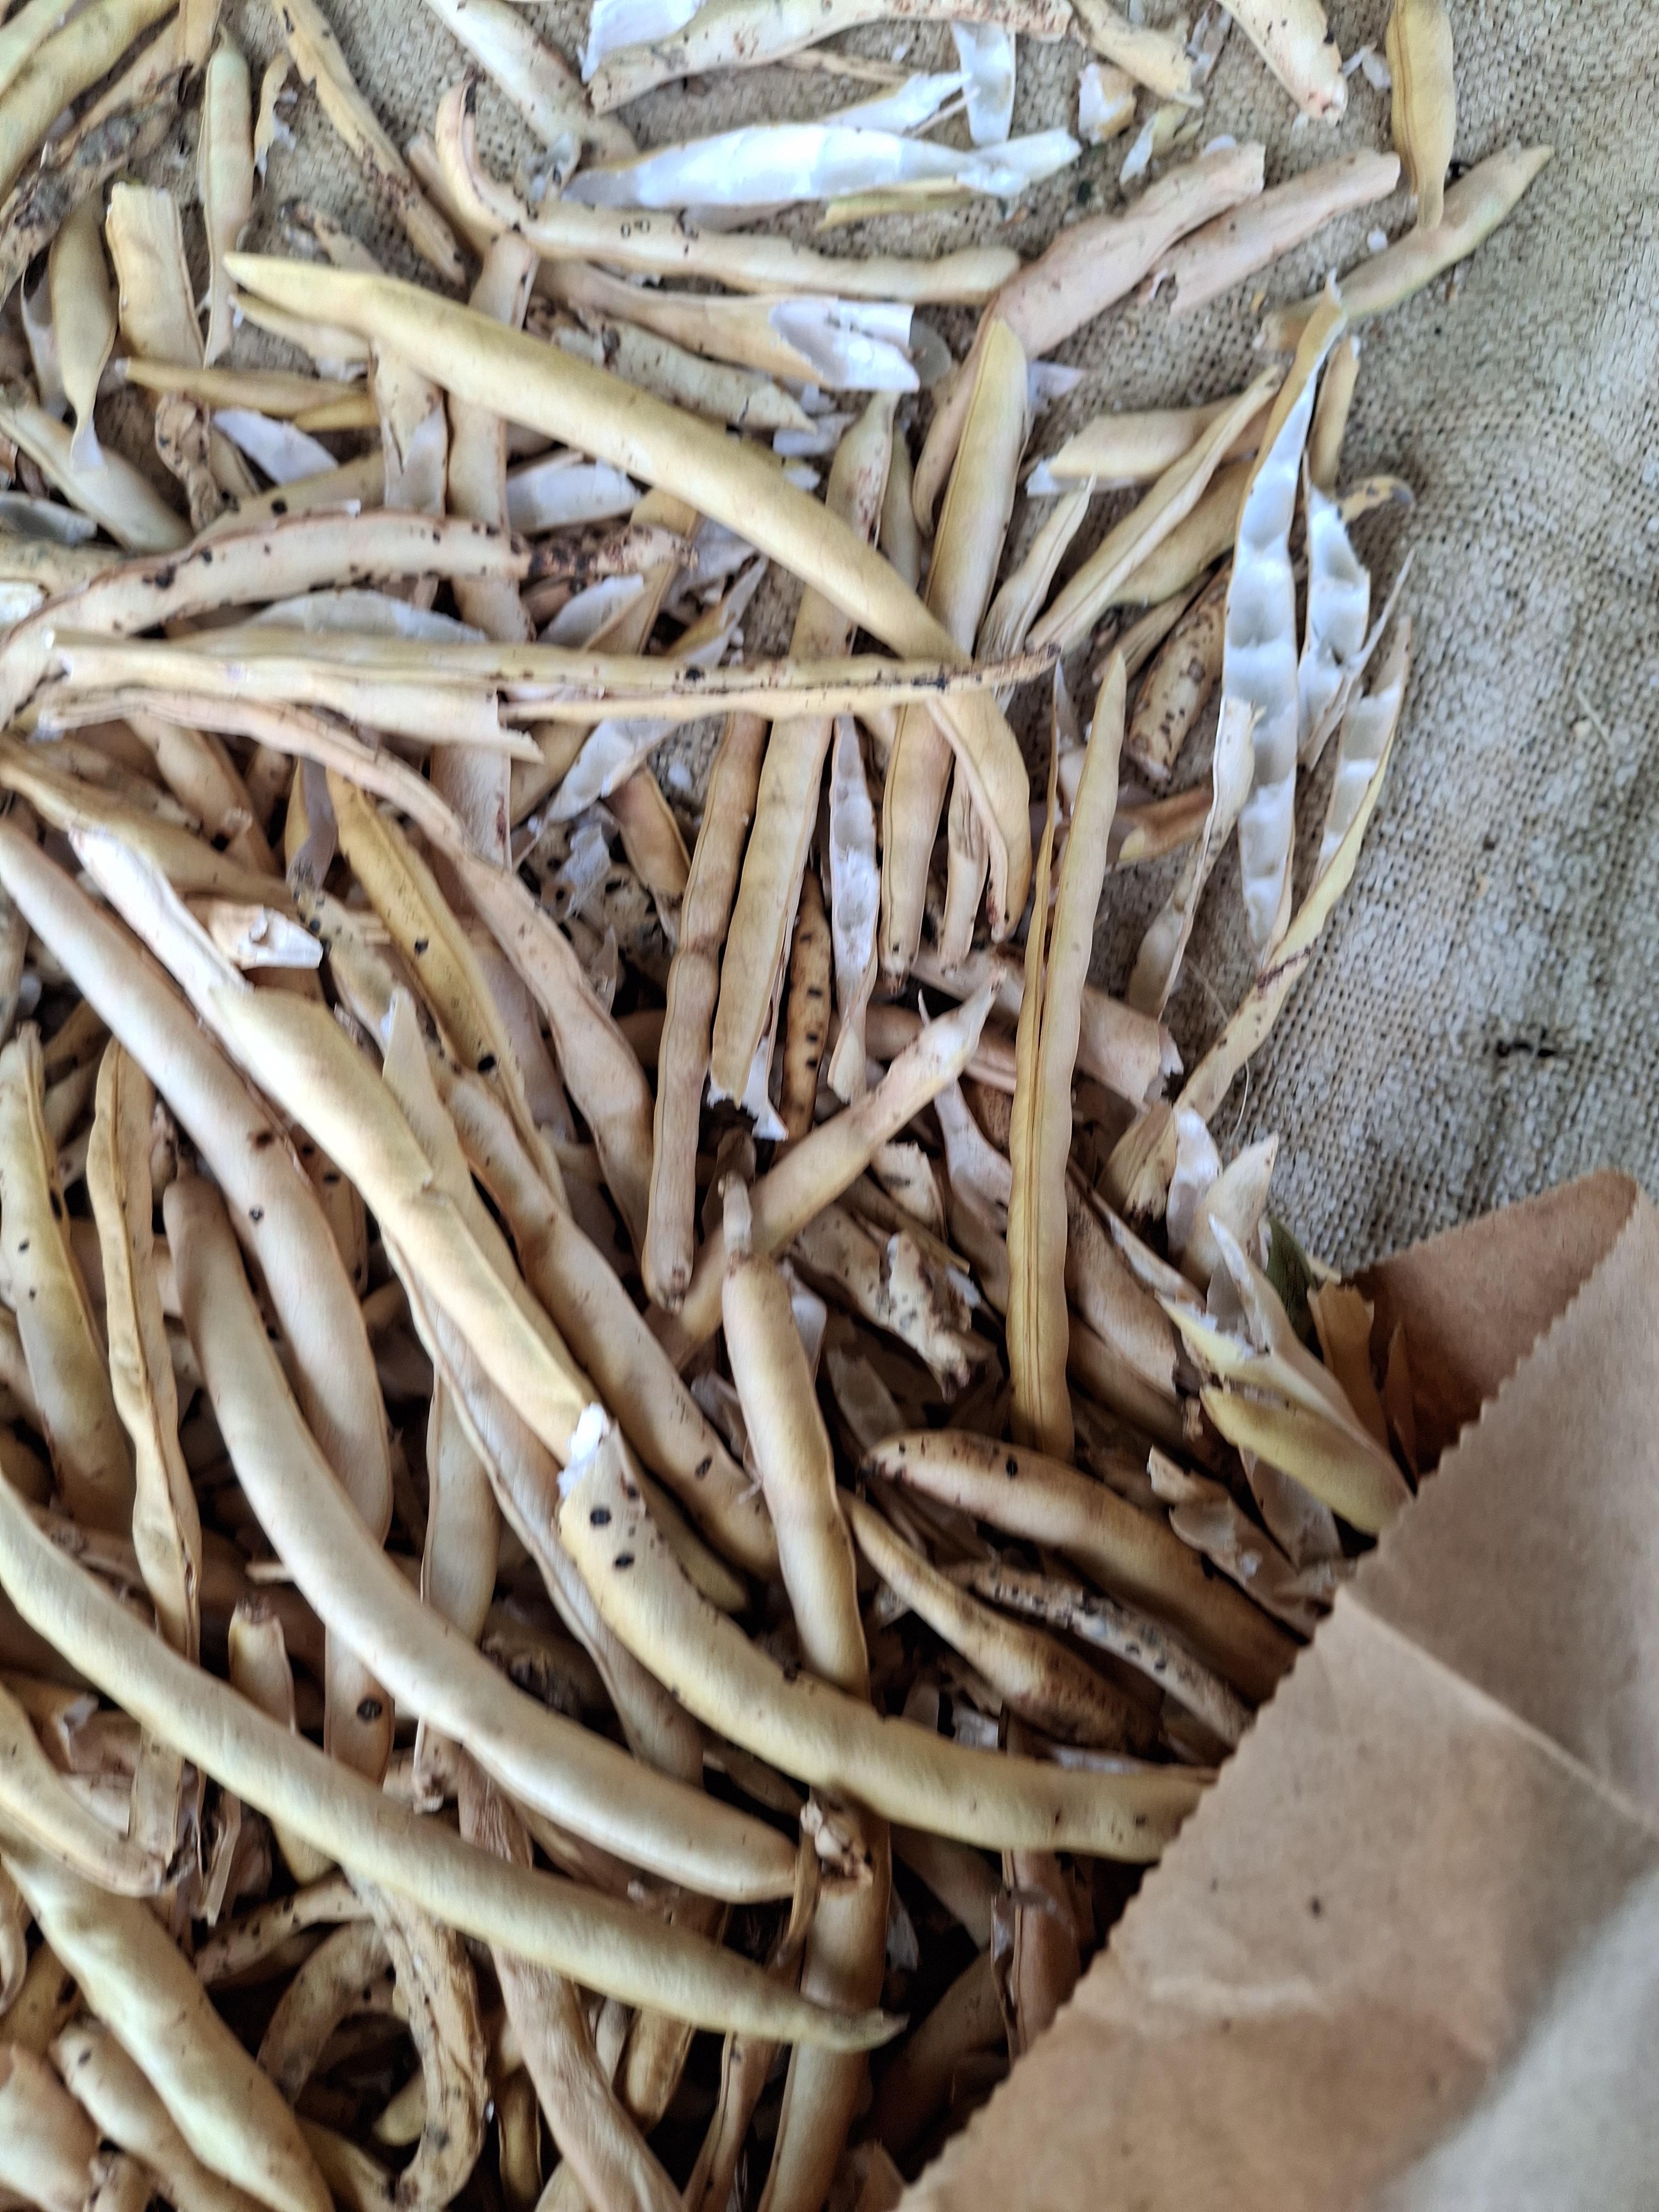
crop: cowpea
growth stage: harvest
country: Nigeria
